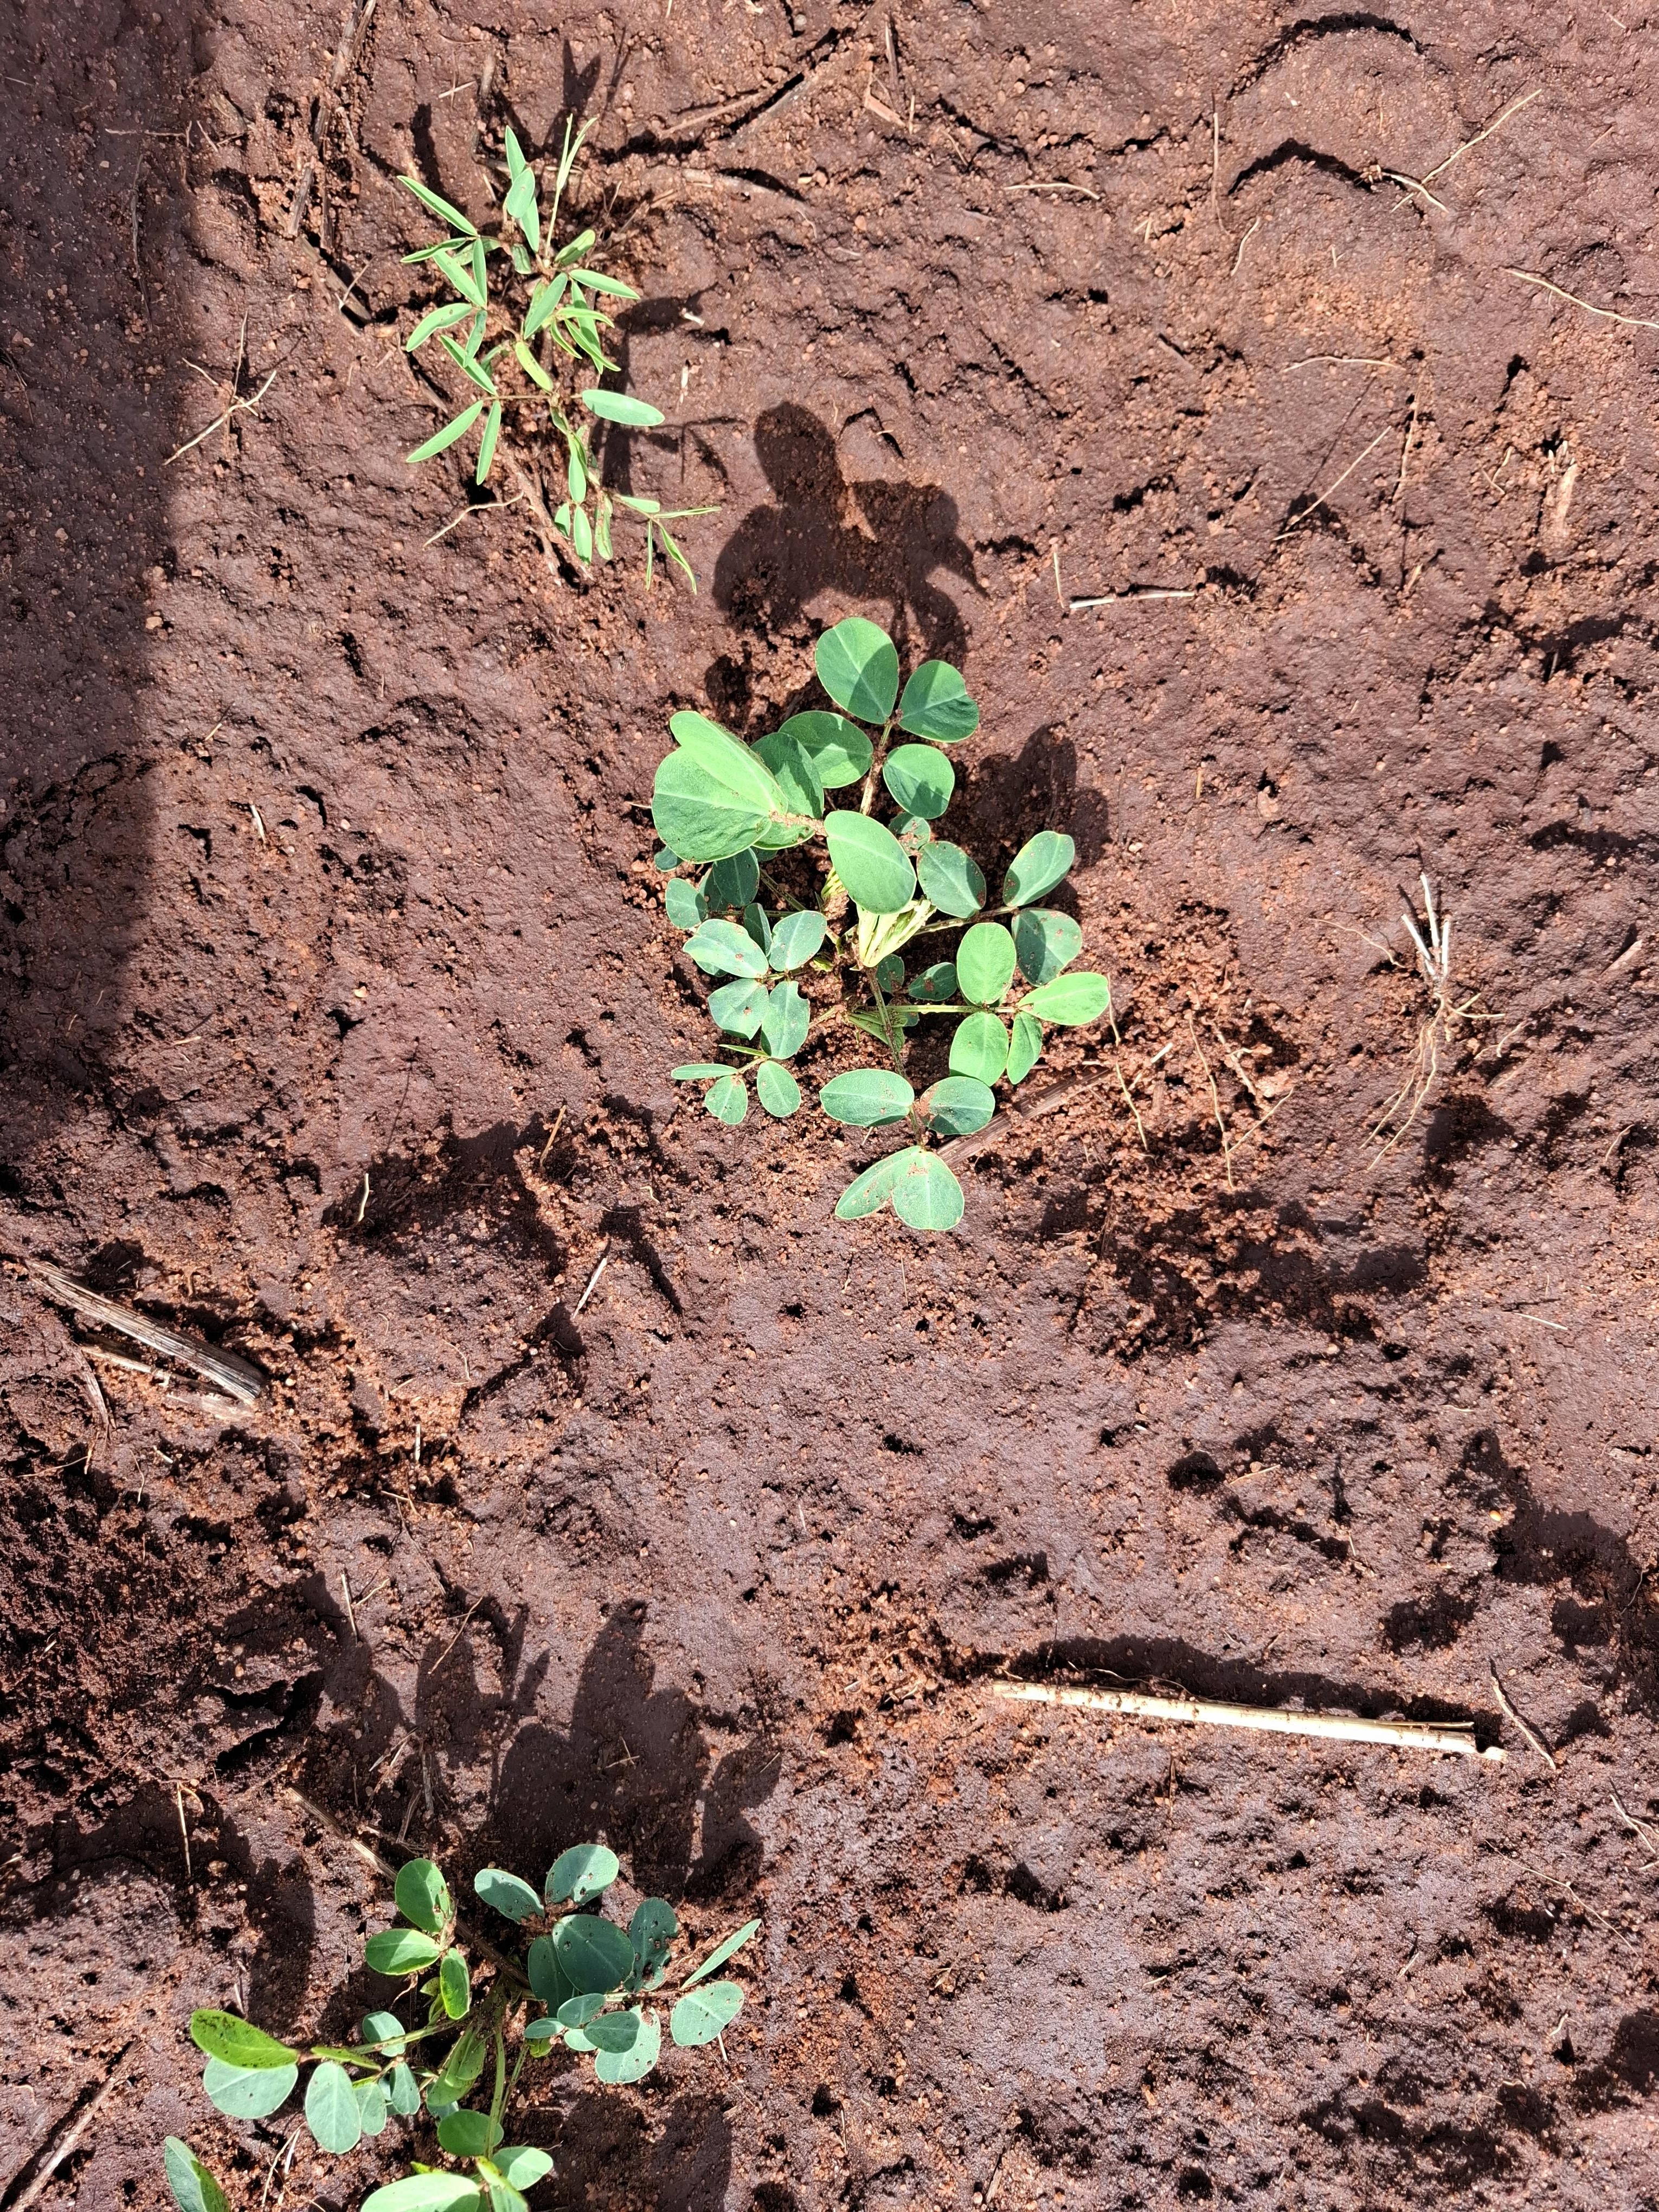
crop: groundnut
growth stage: vegetative
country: Kenya
